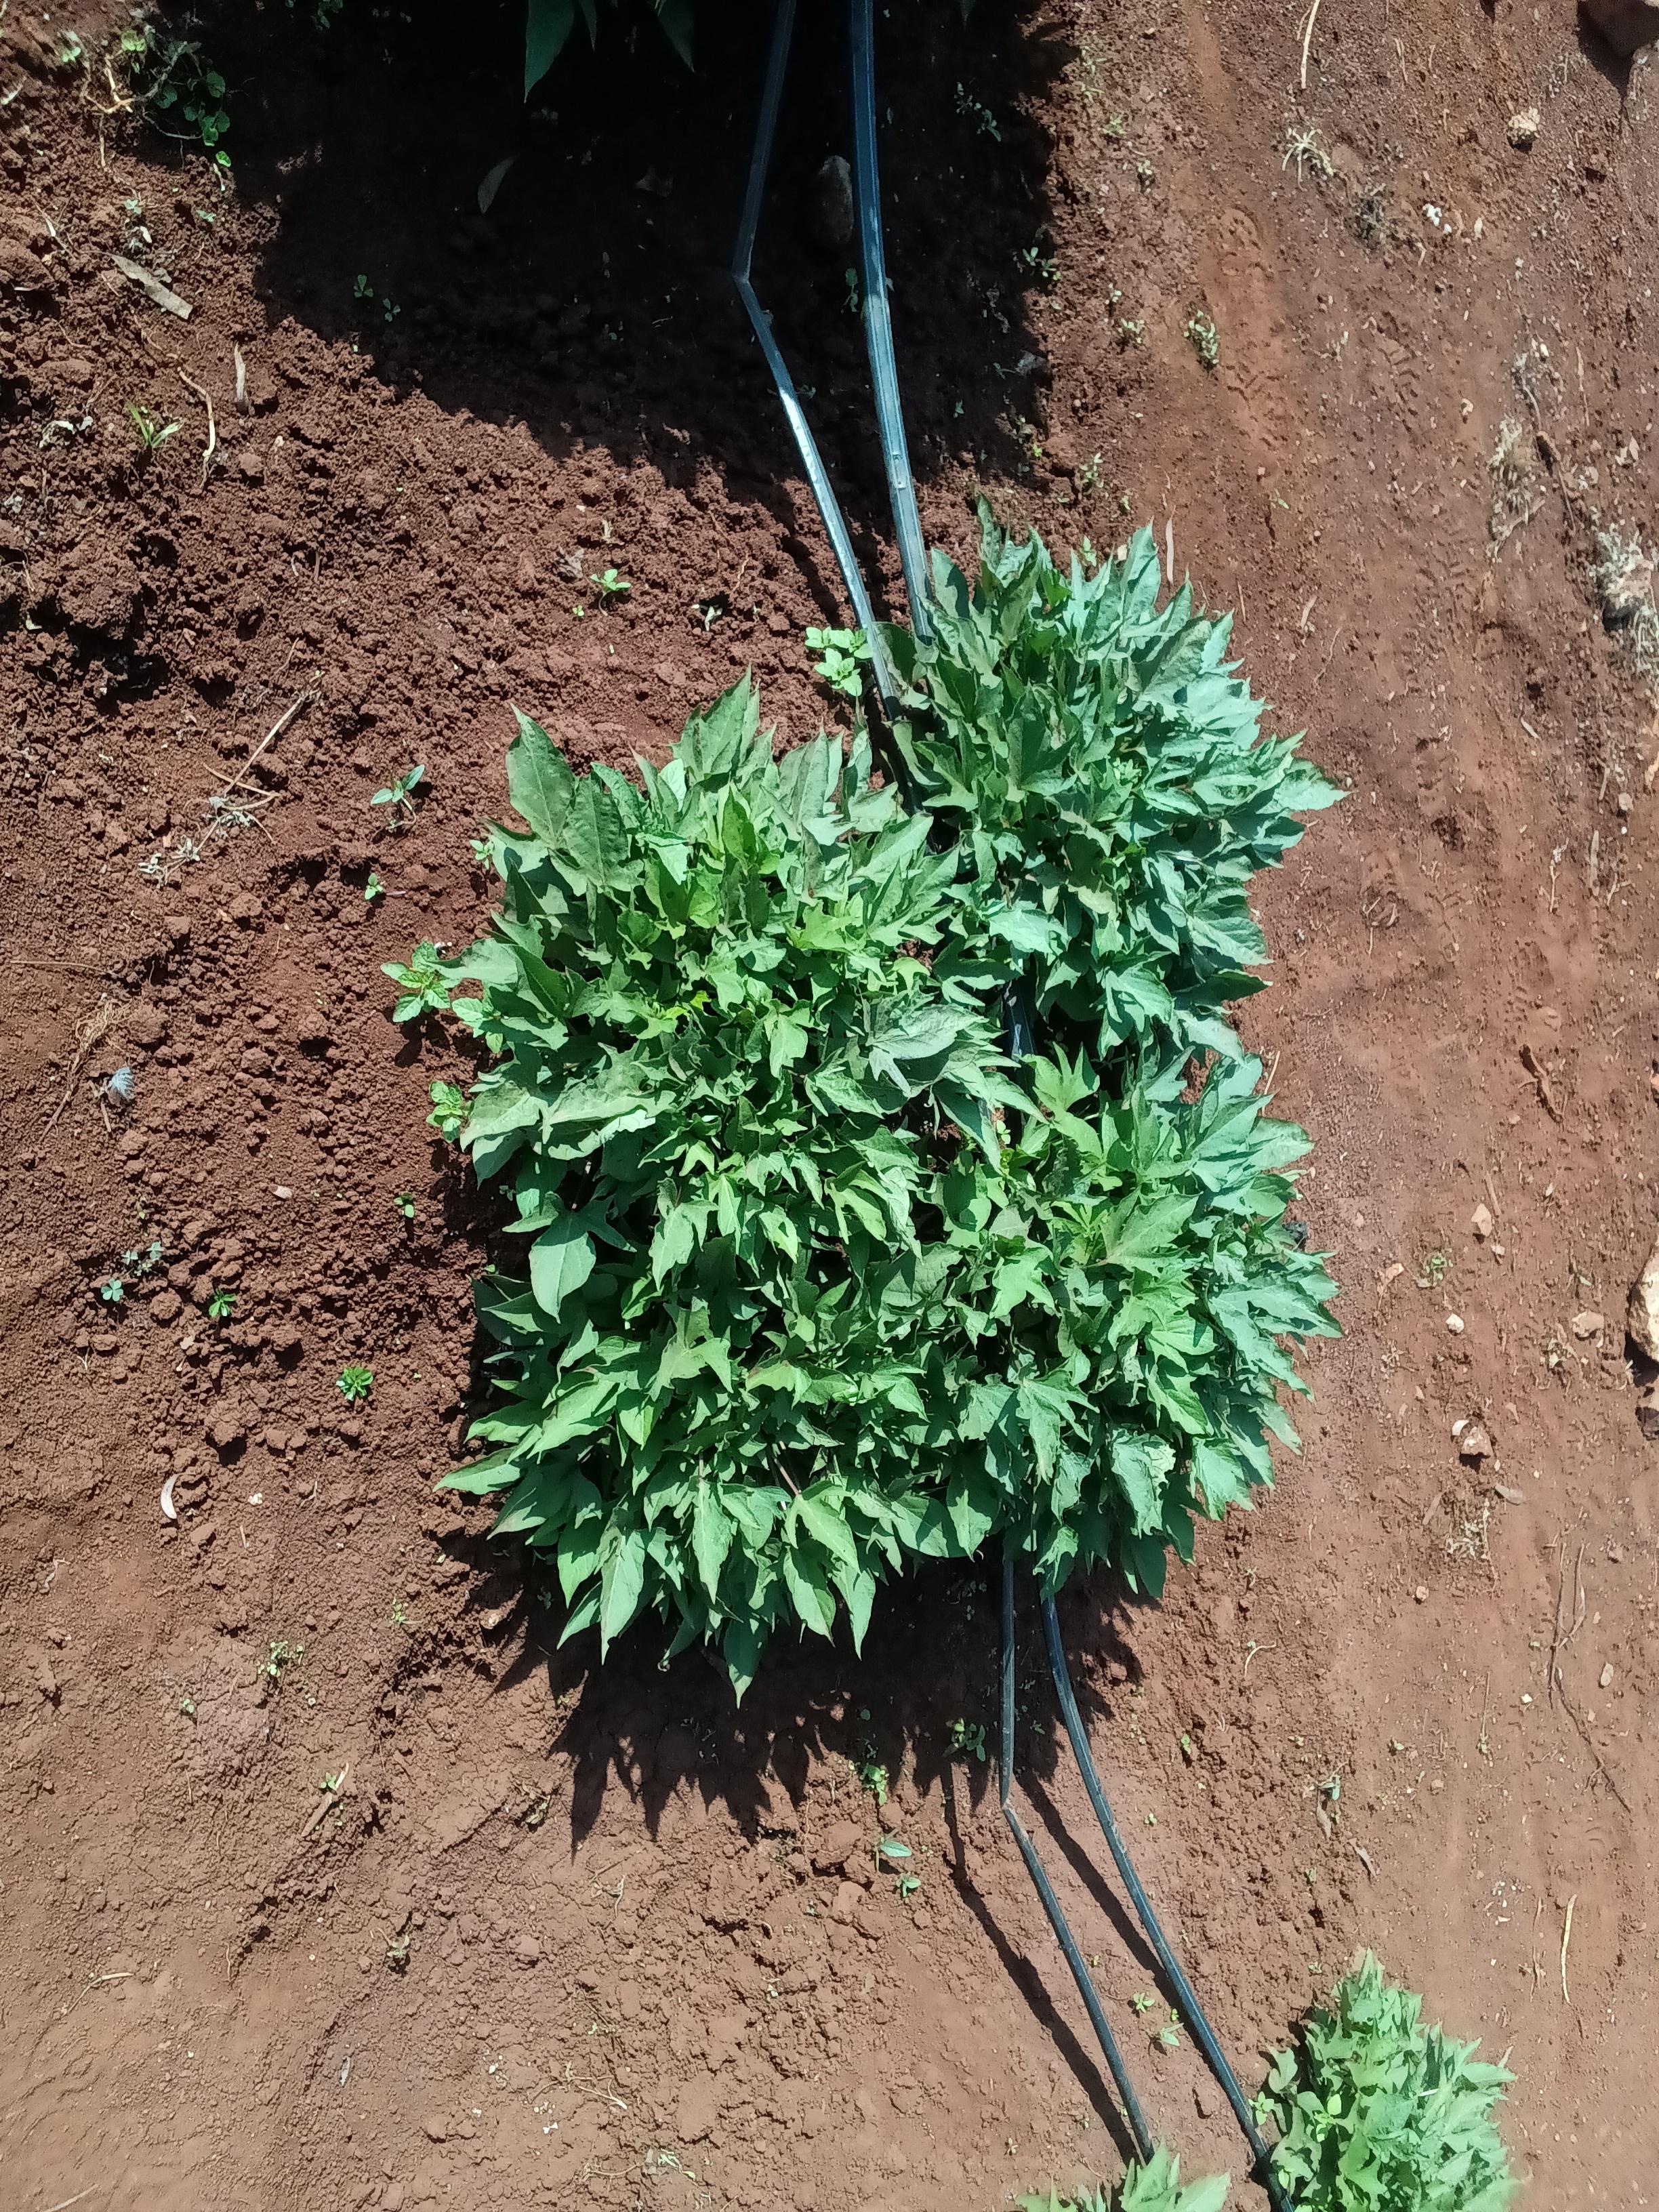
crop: sweet potato
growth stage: vegetative
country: Kenya
